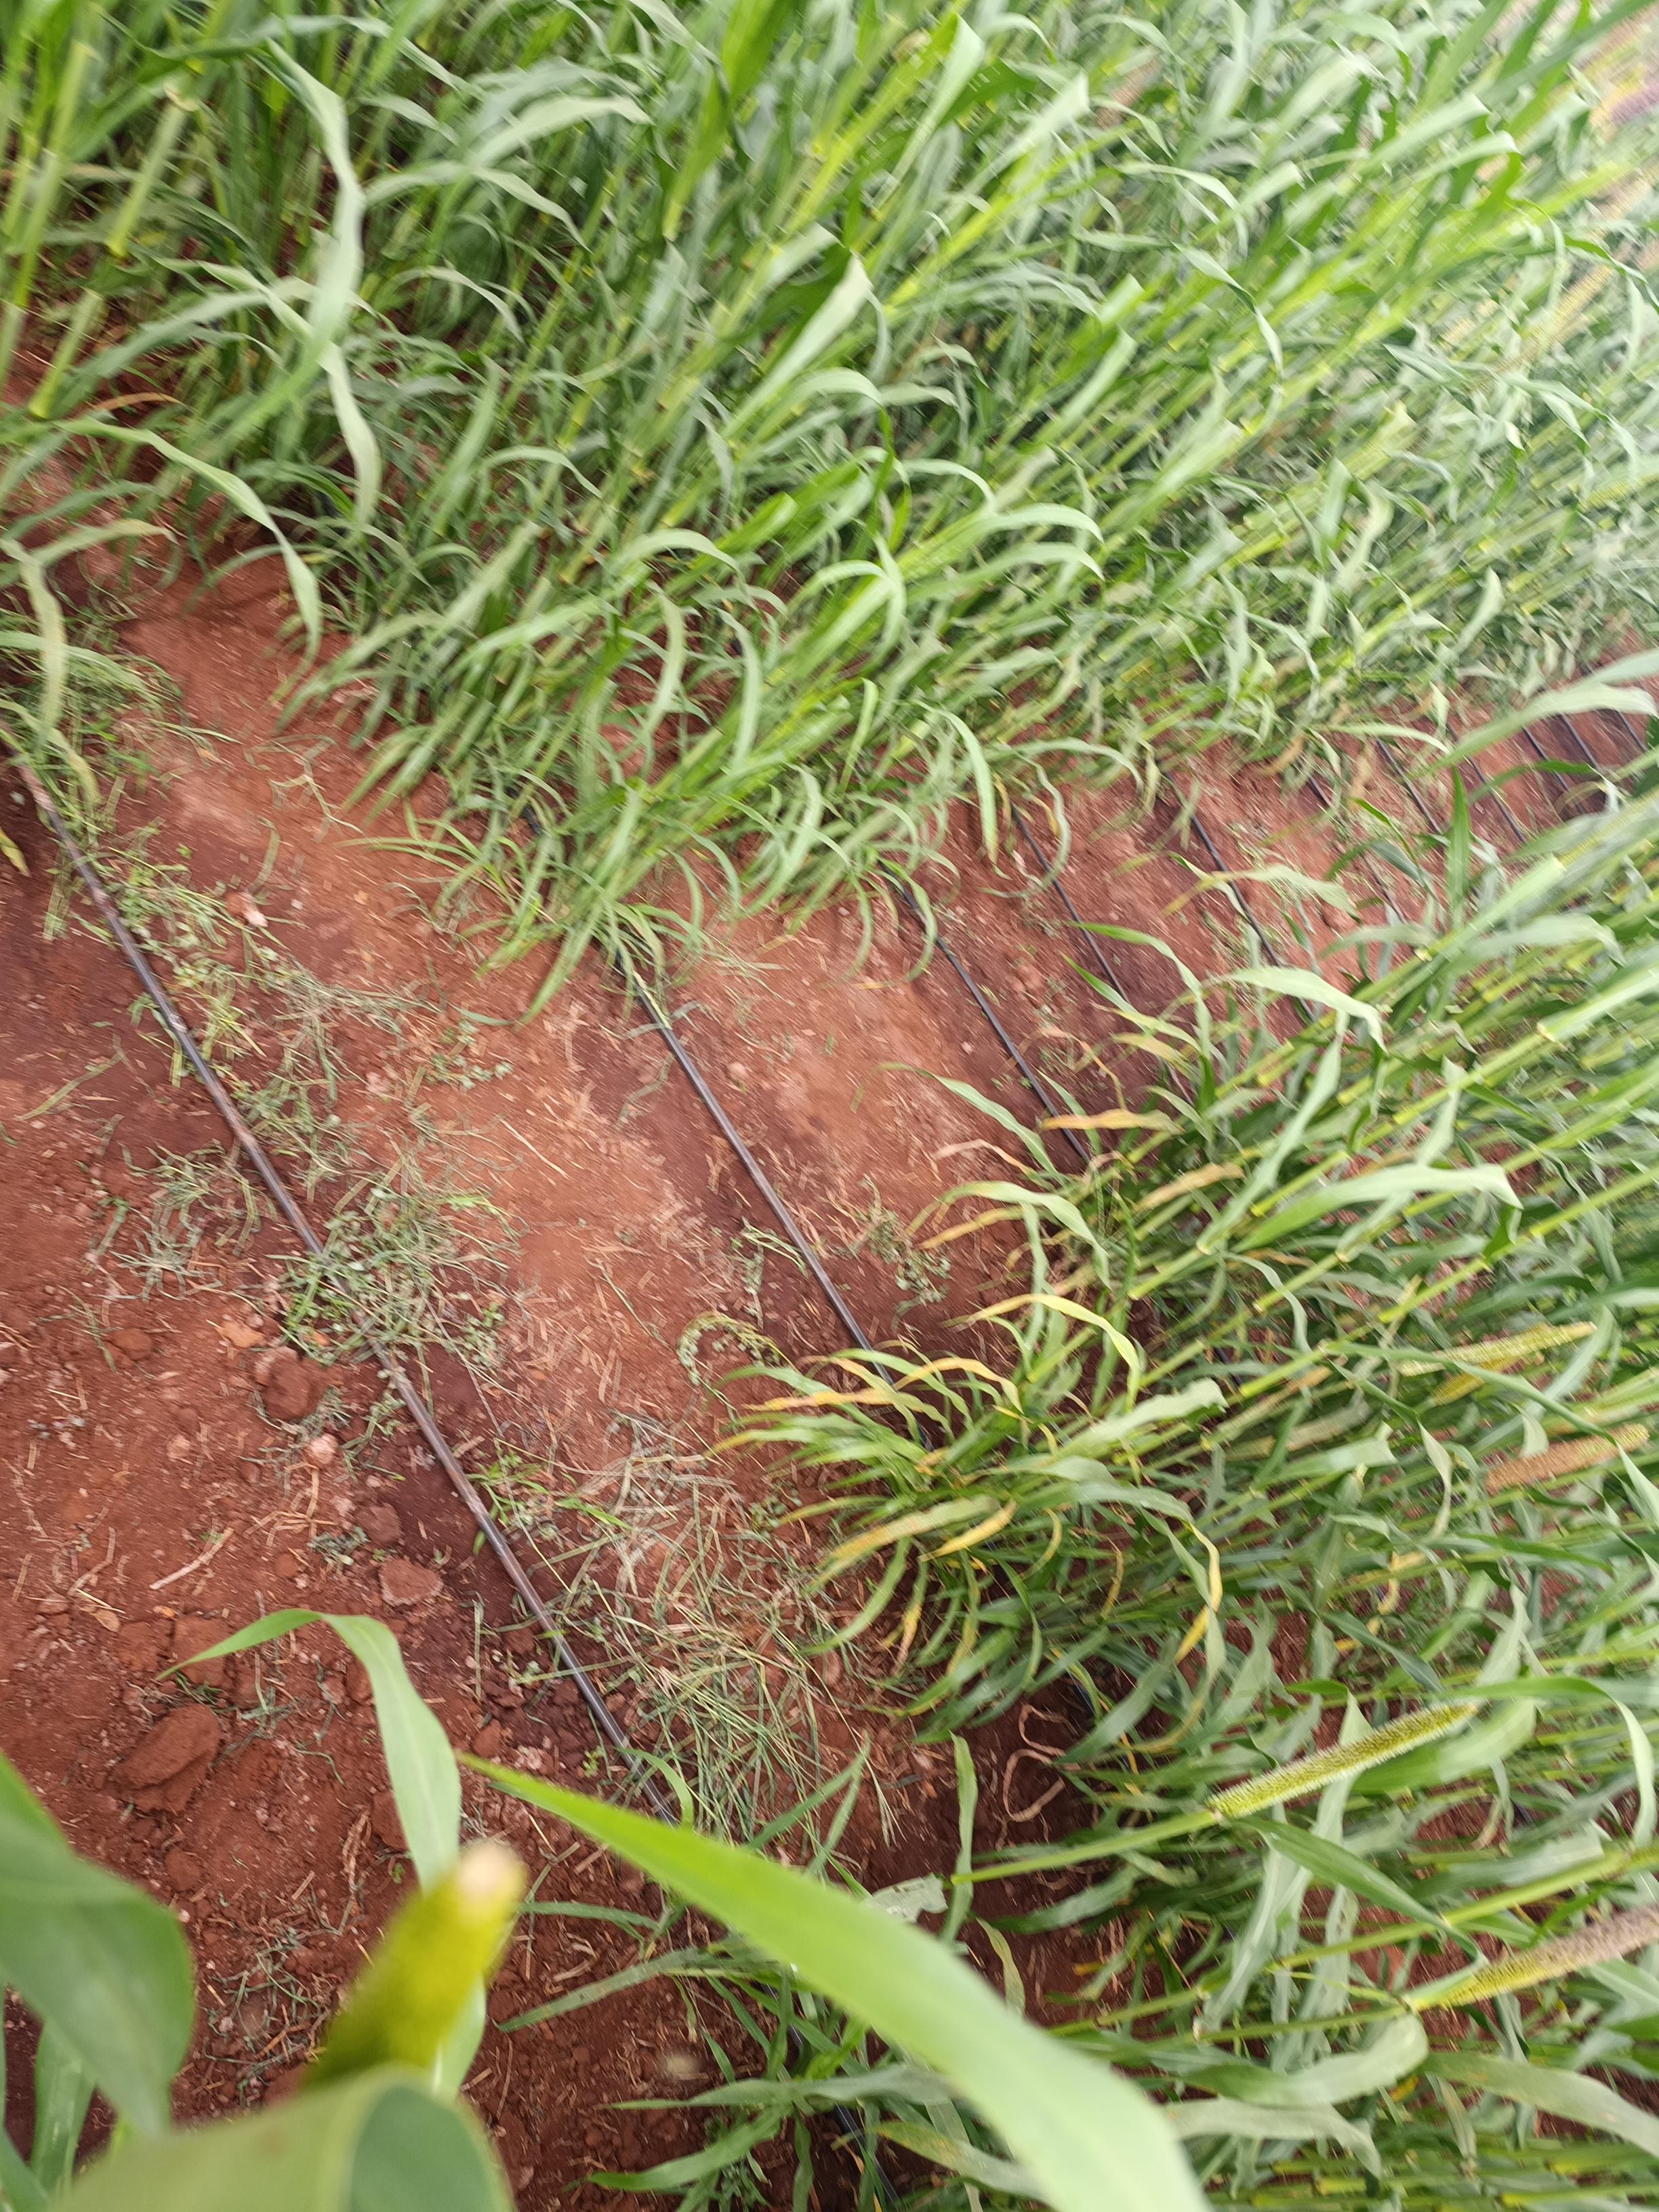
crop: pearl millet
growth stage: flowering
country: Kenya
